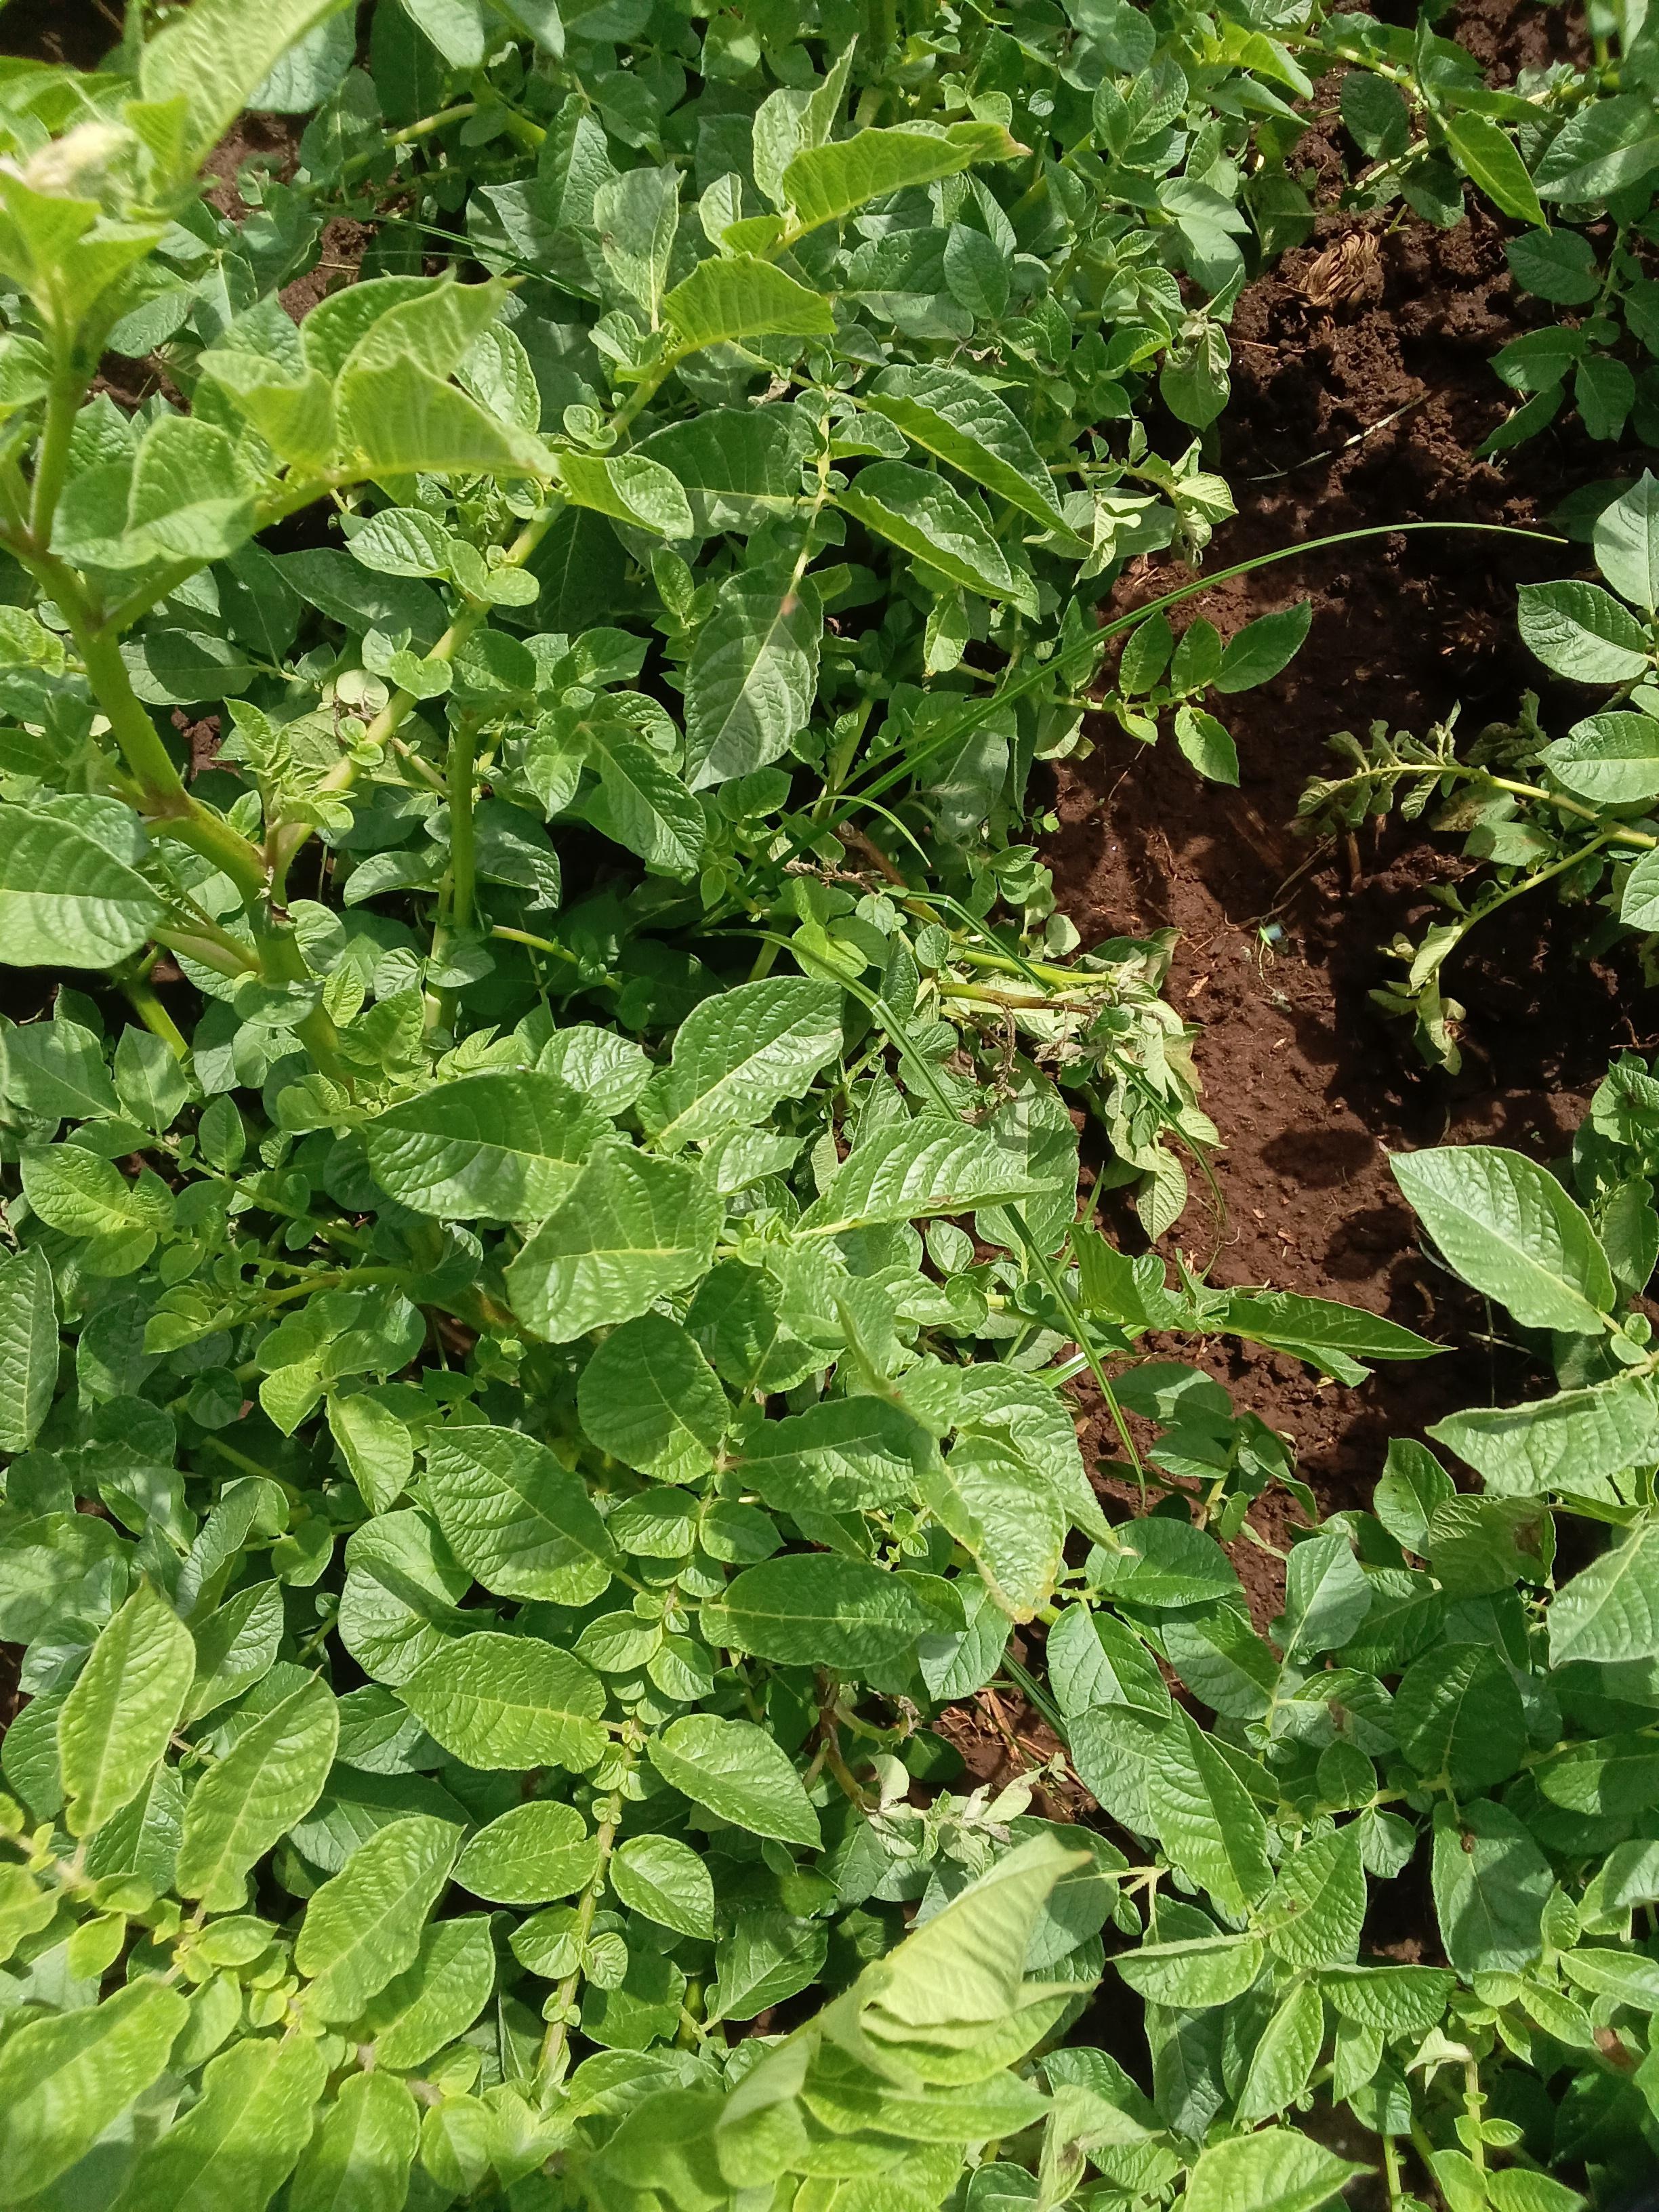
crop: potato
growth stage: vegetative
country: Kenya
